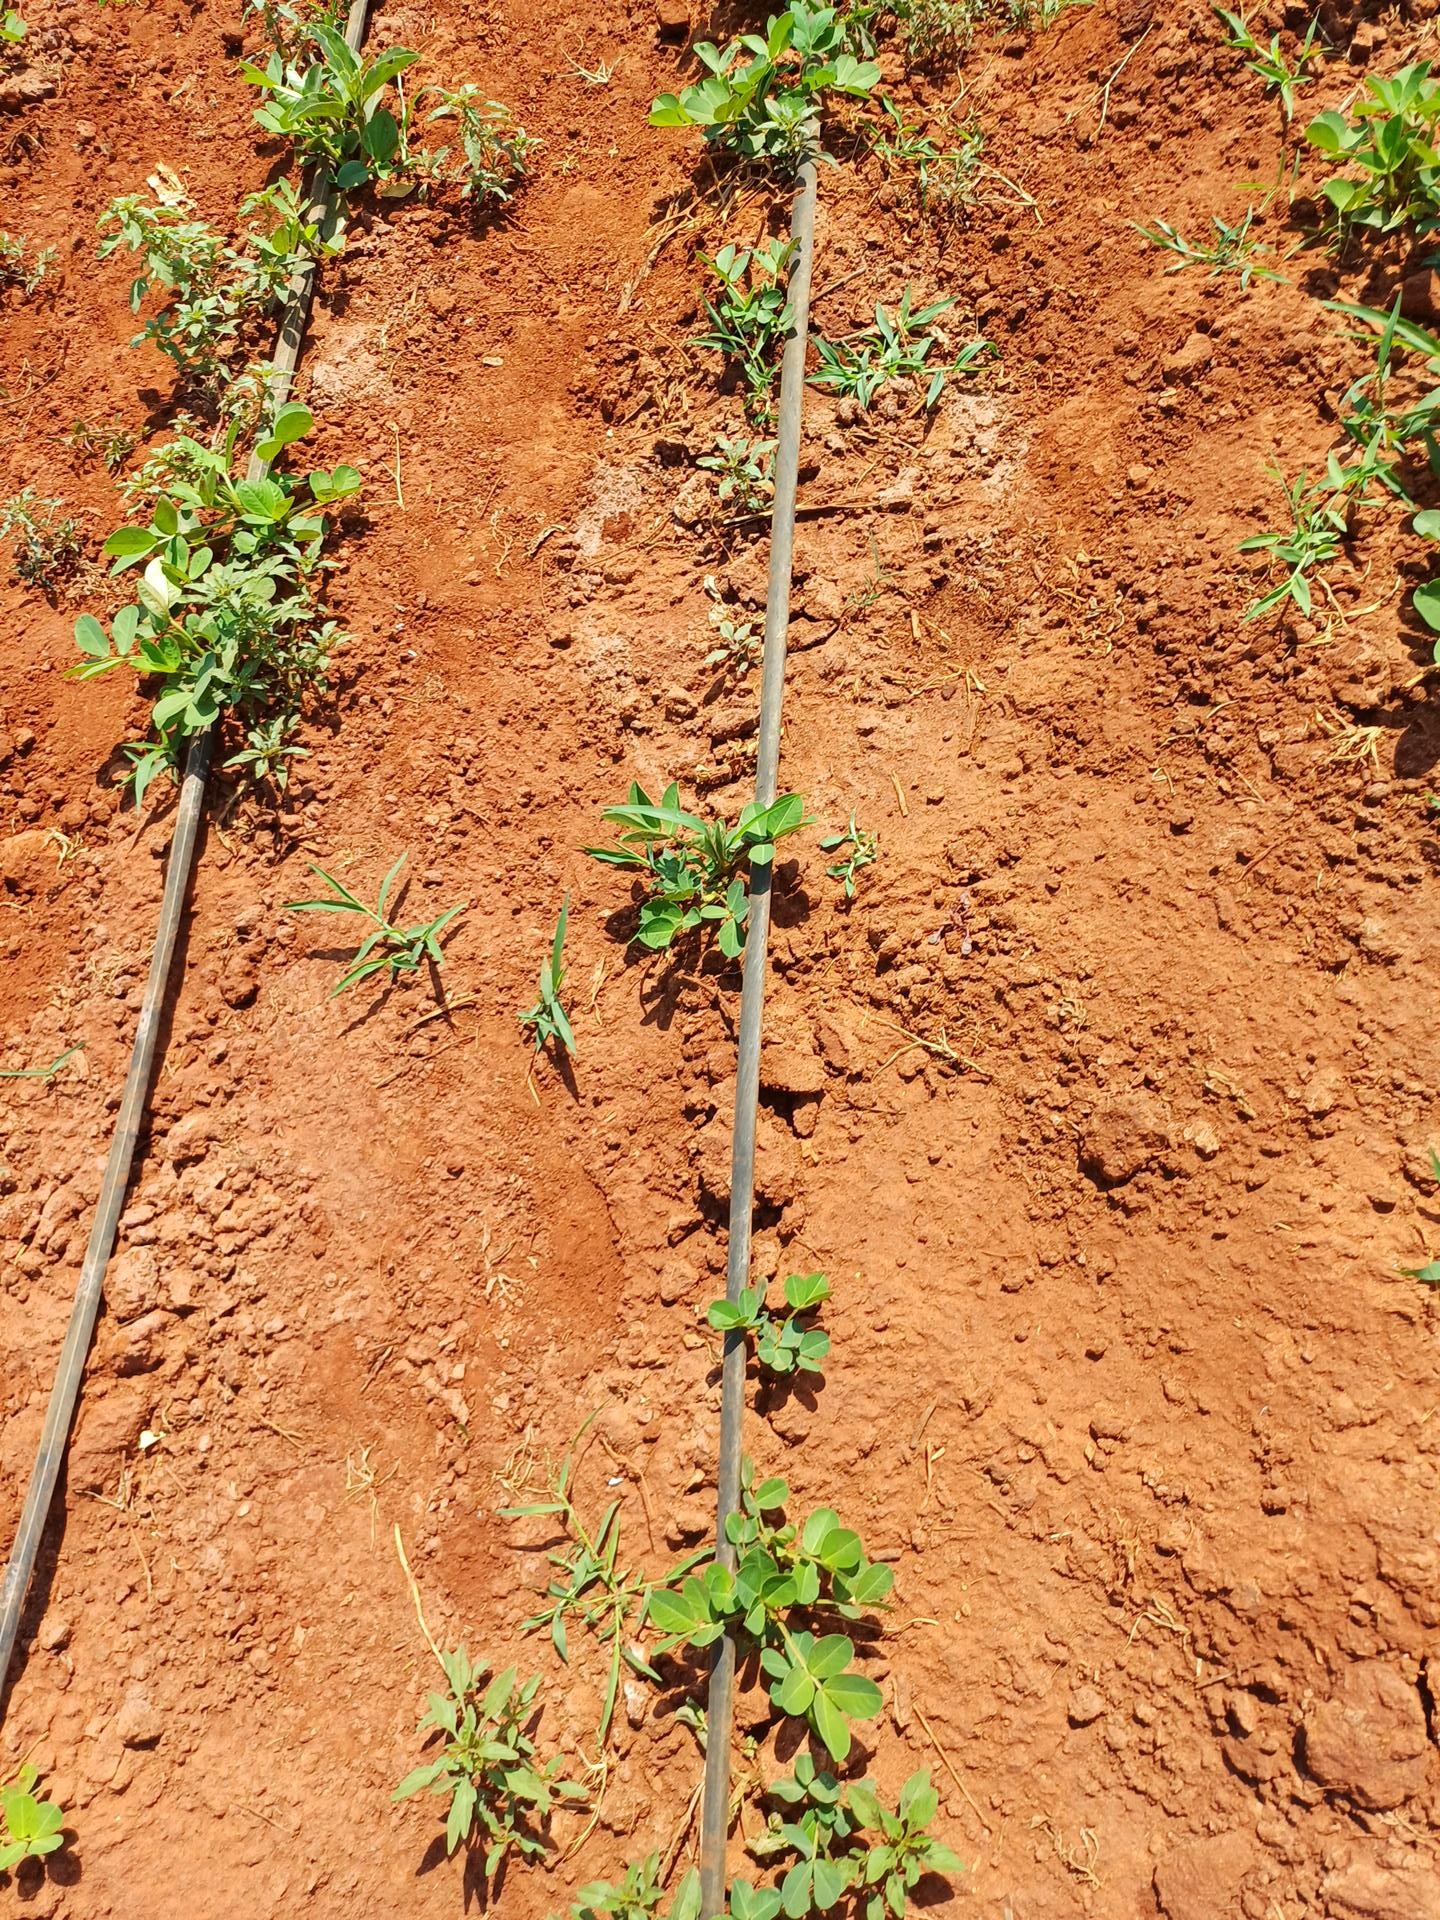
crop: groundnut
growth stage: vegetative
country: Kenya
